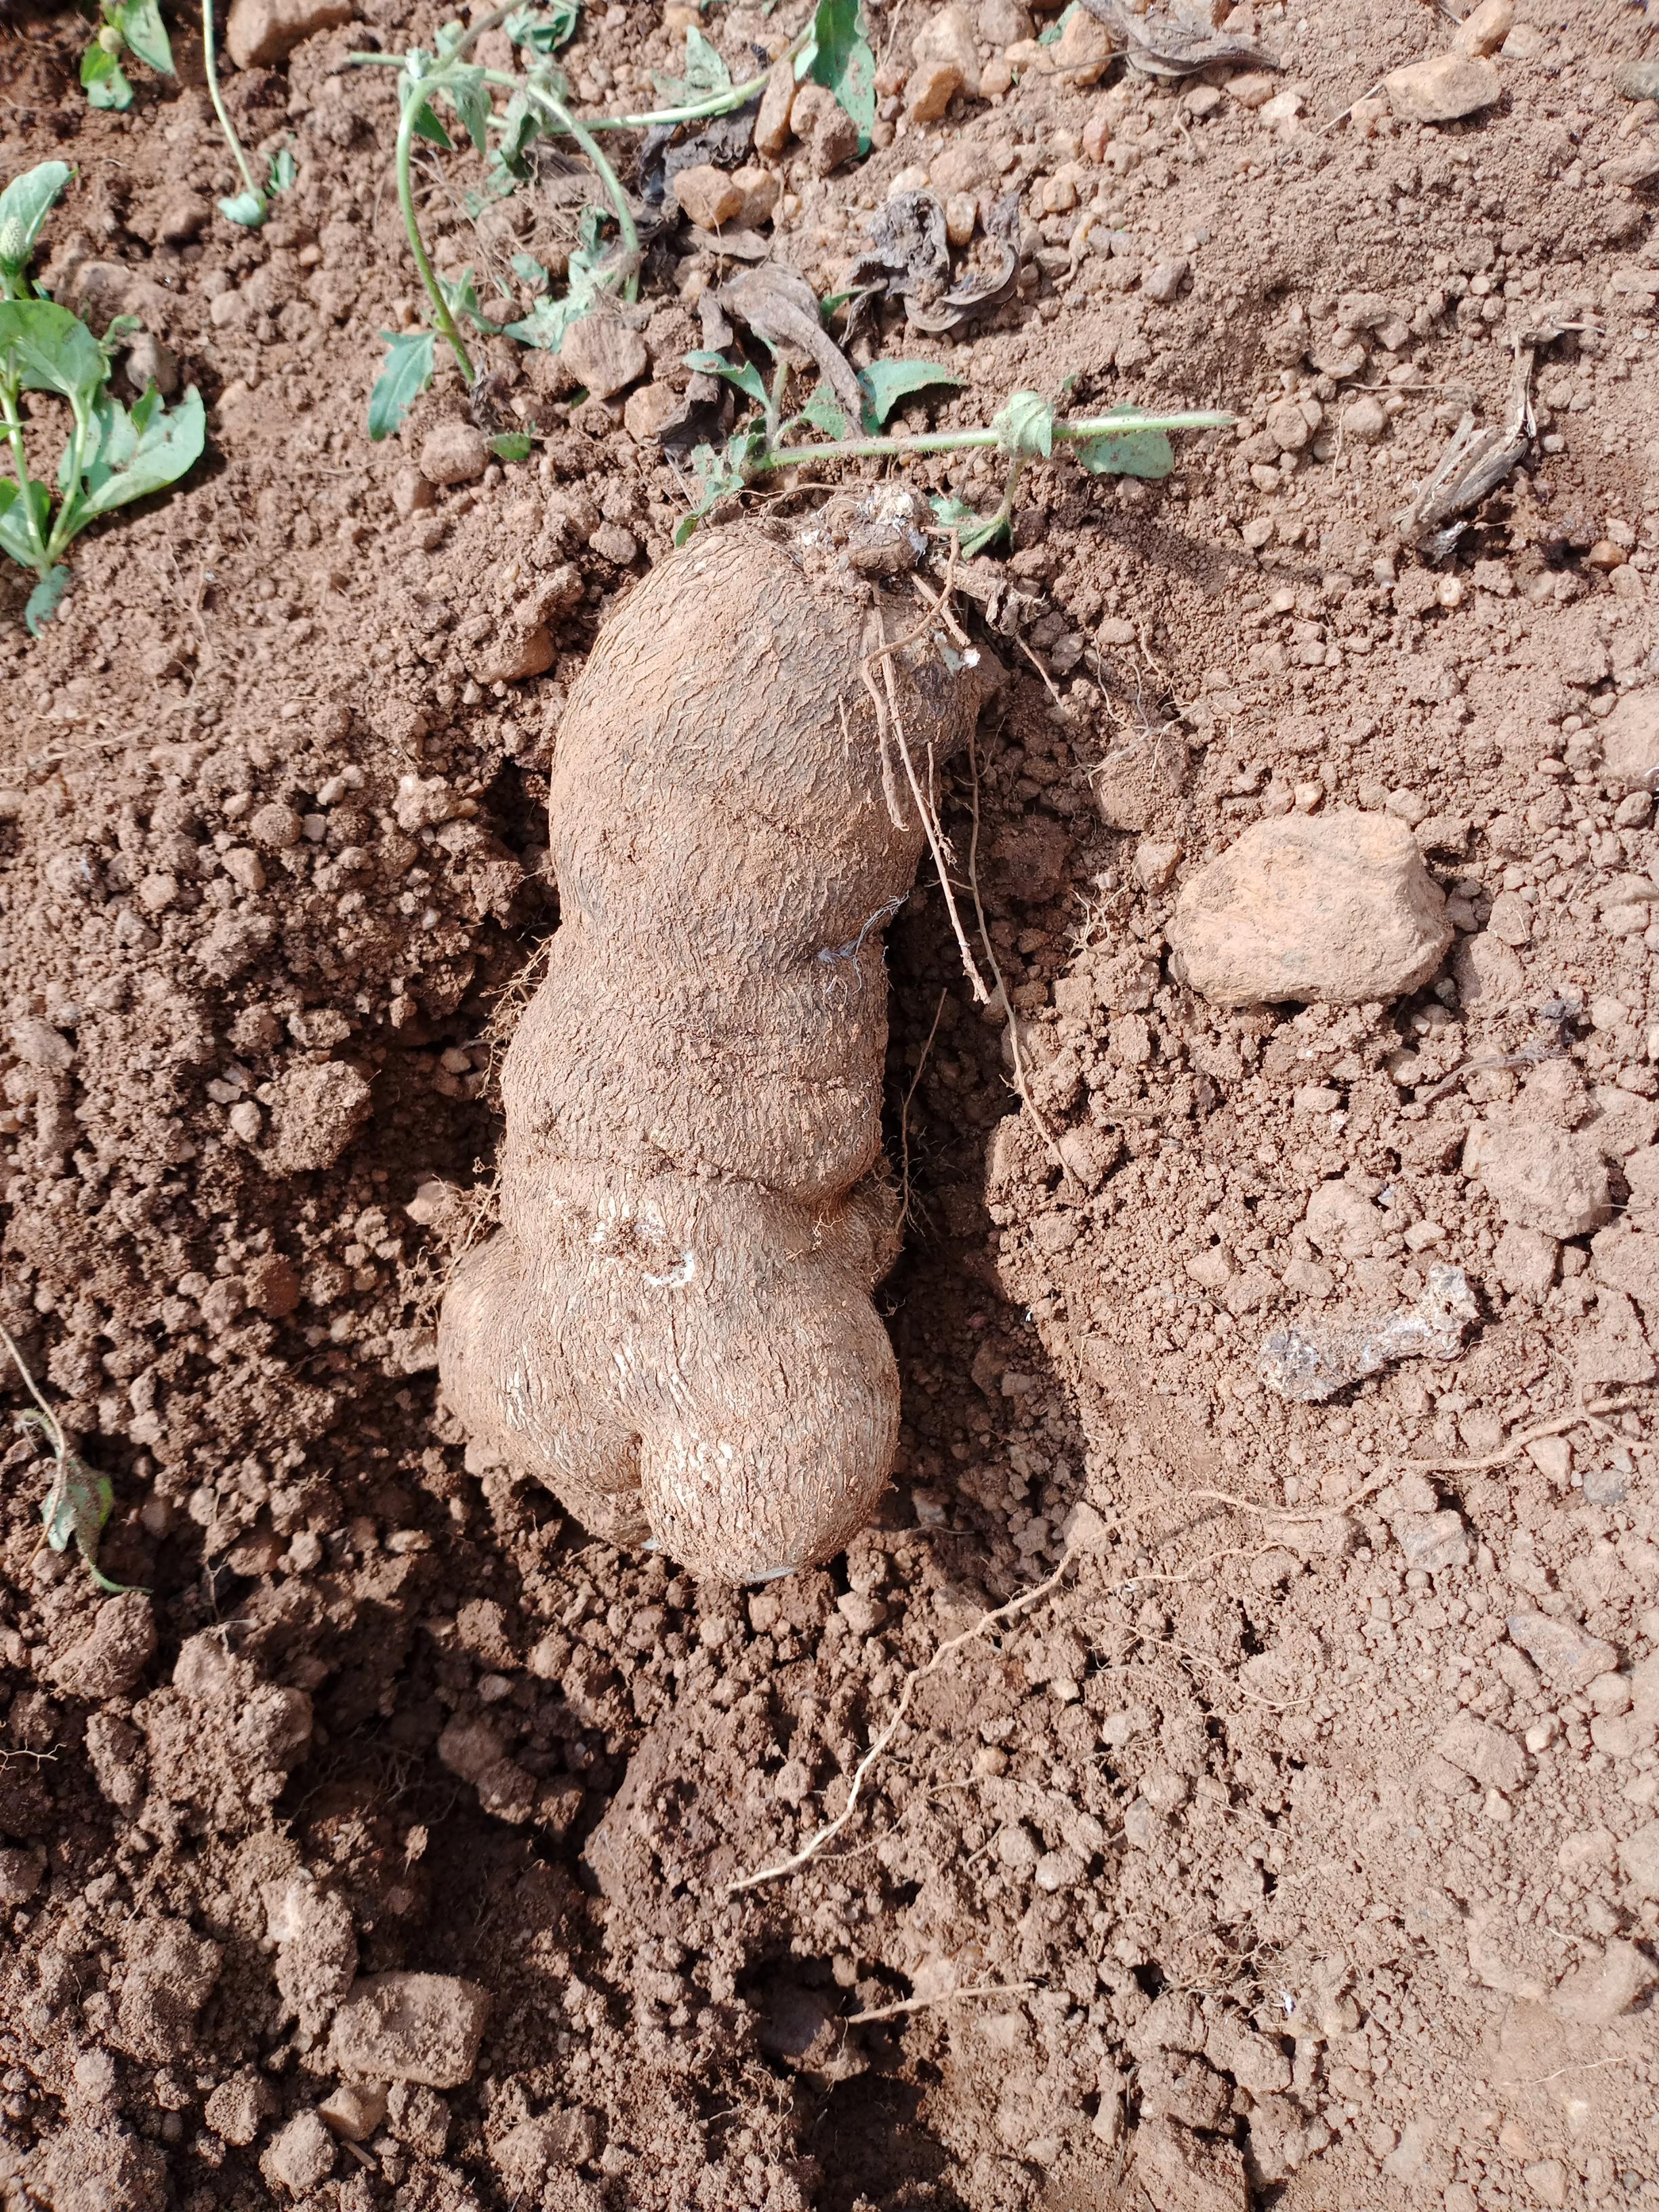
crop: yam
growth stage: harvest
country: Nigeria
